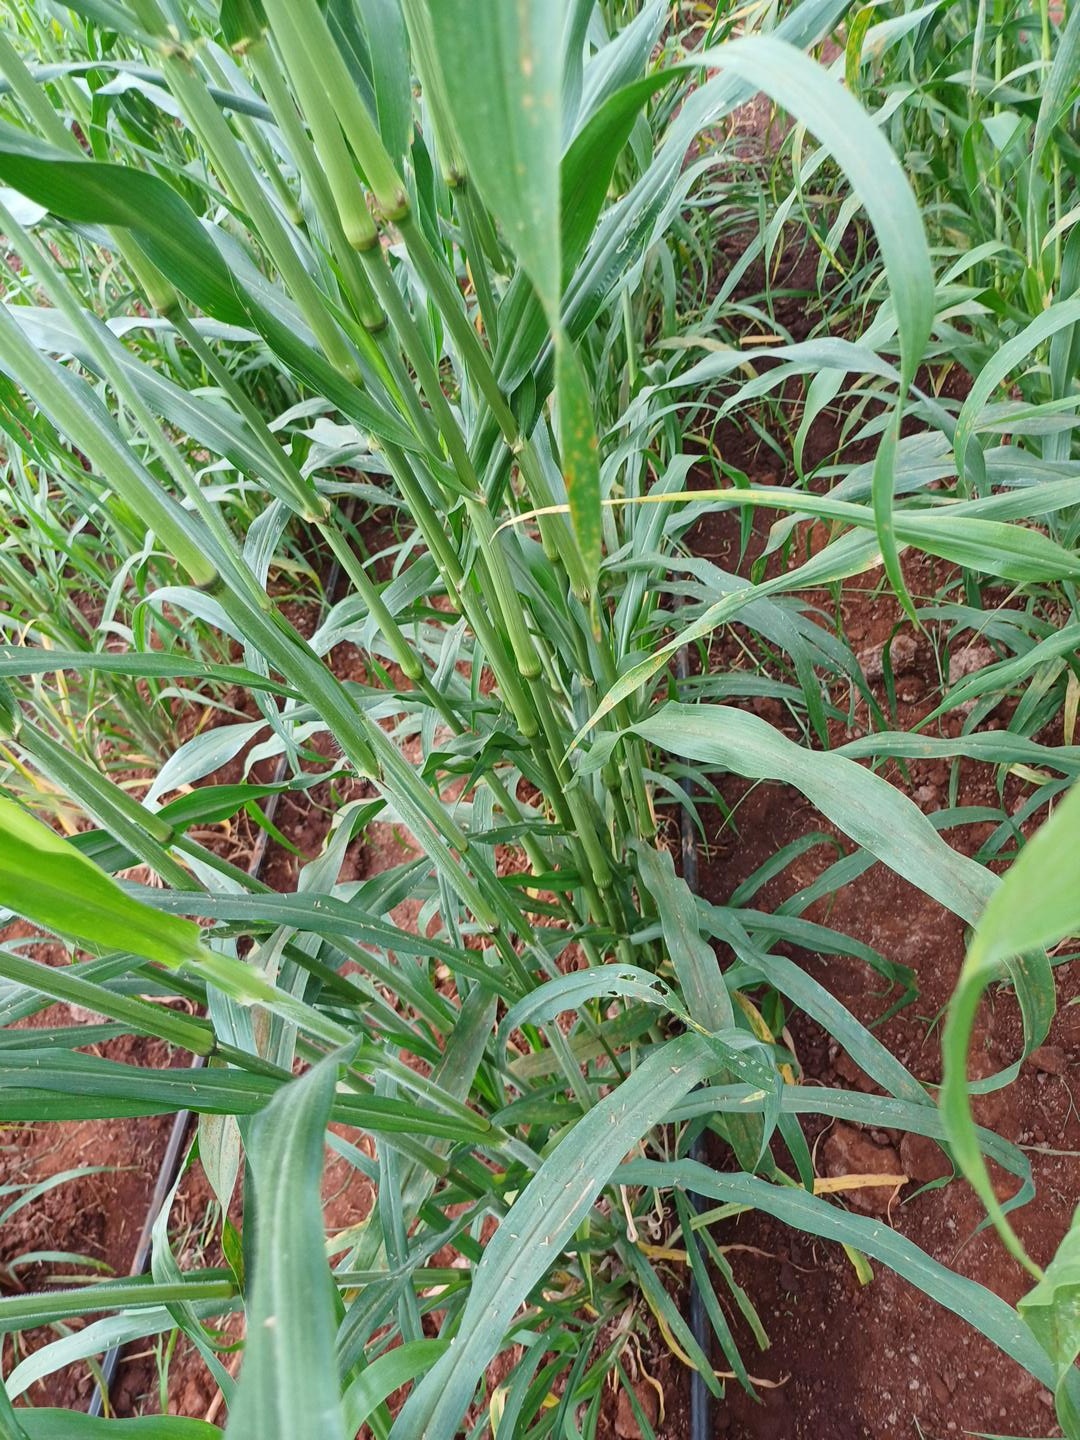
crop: pearl millet
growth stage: flowering
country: Kenya
